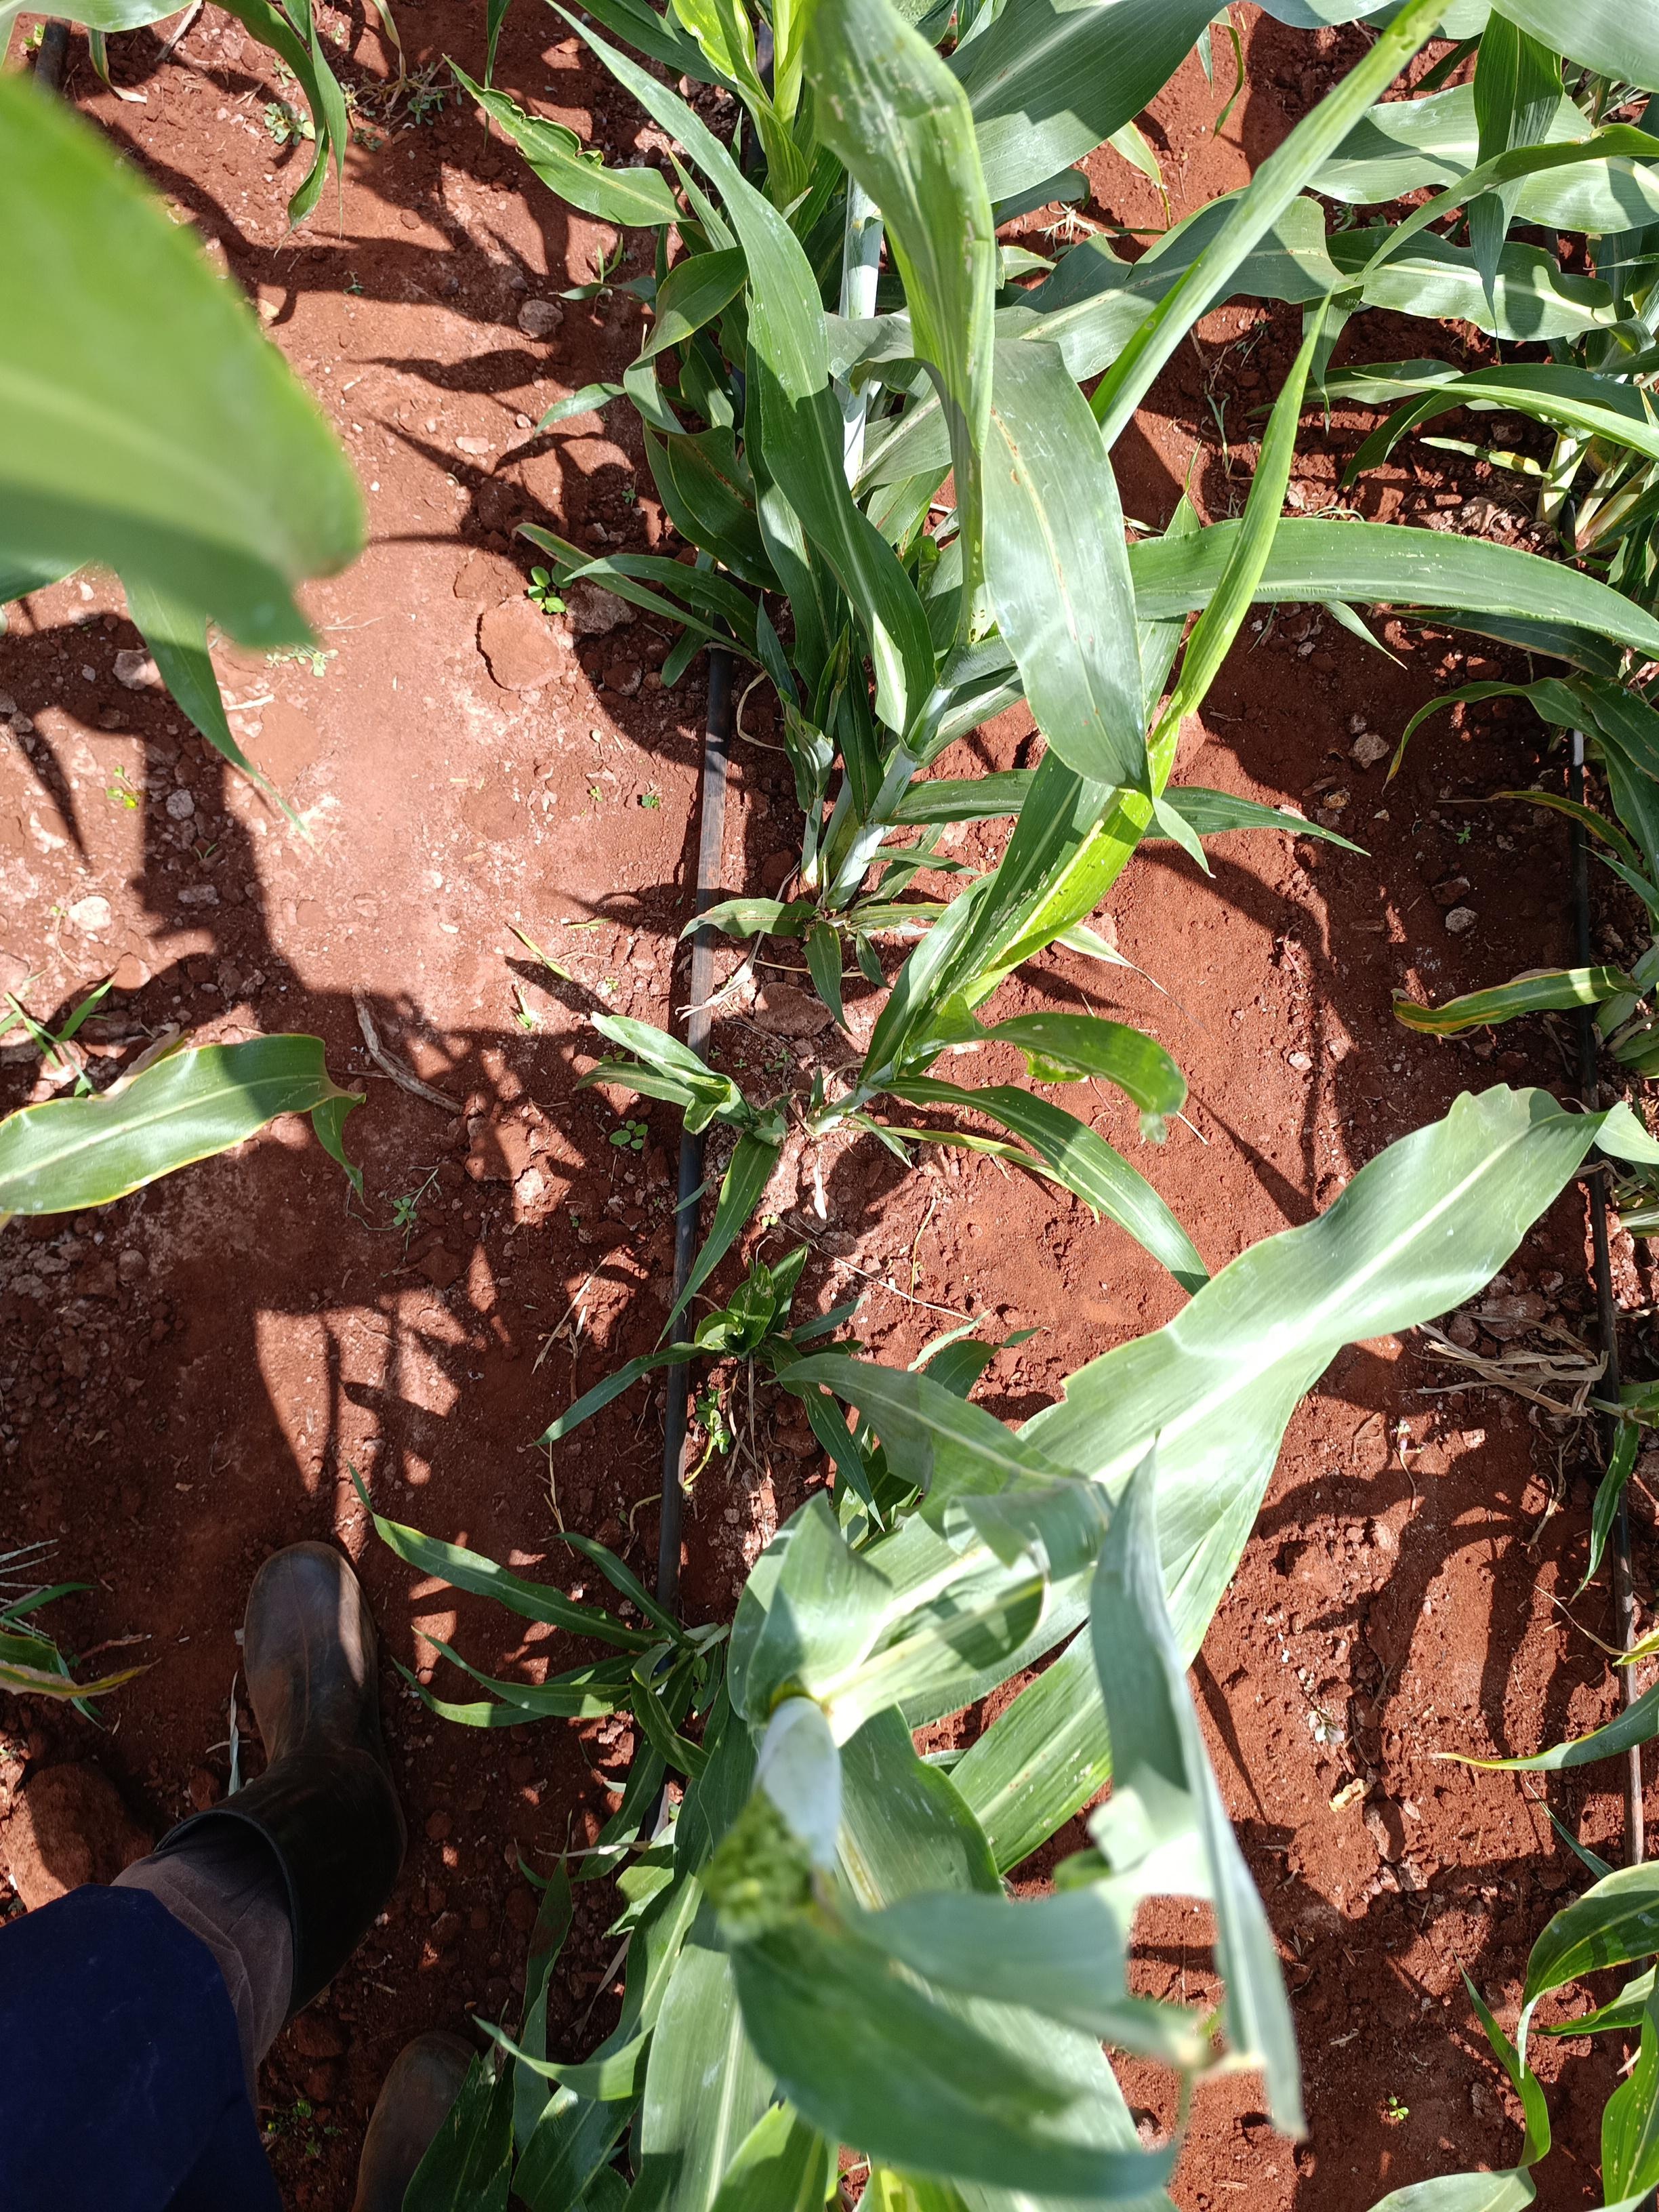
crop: sorghum
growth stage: heading tuber
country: Kenya
